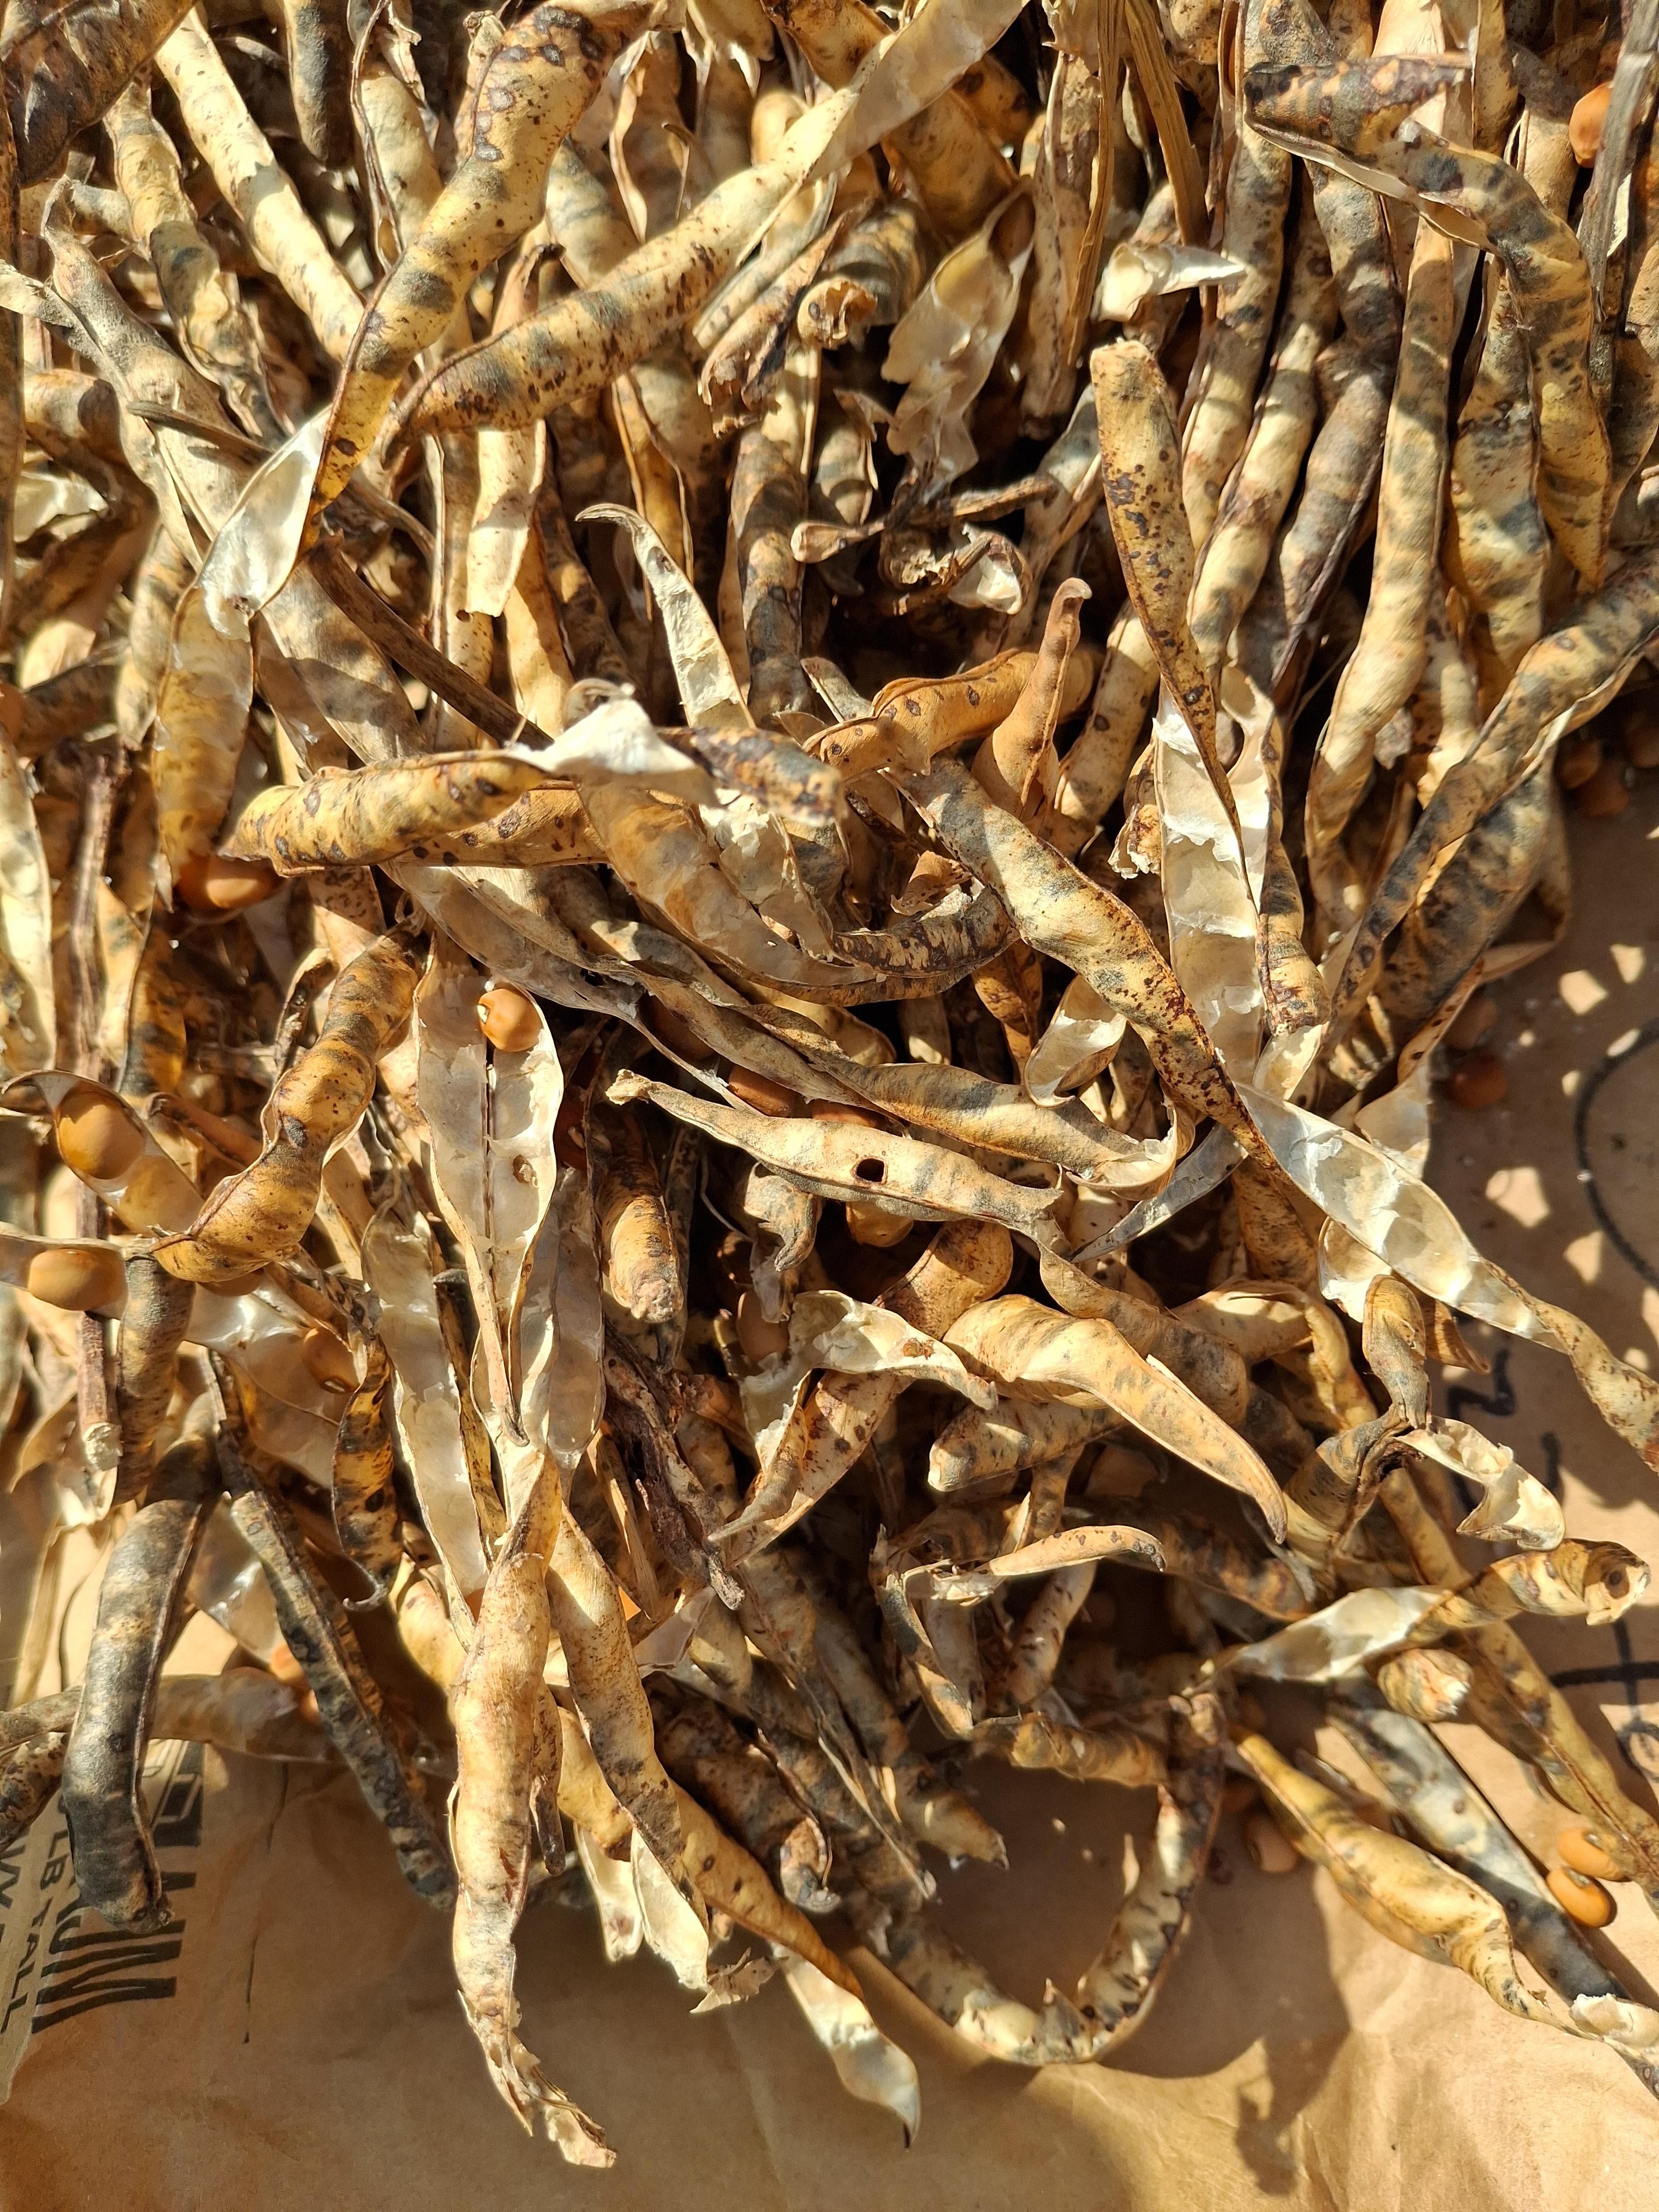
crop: cowpea
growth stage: harvest
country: Nigeria
